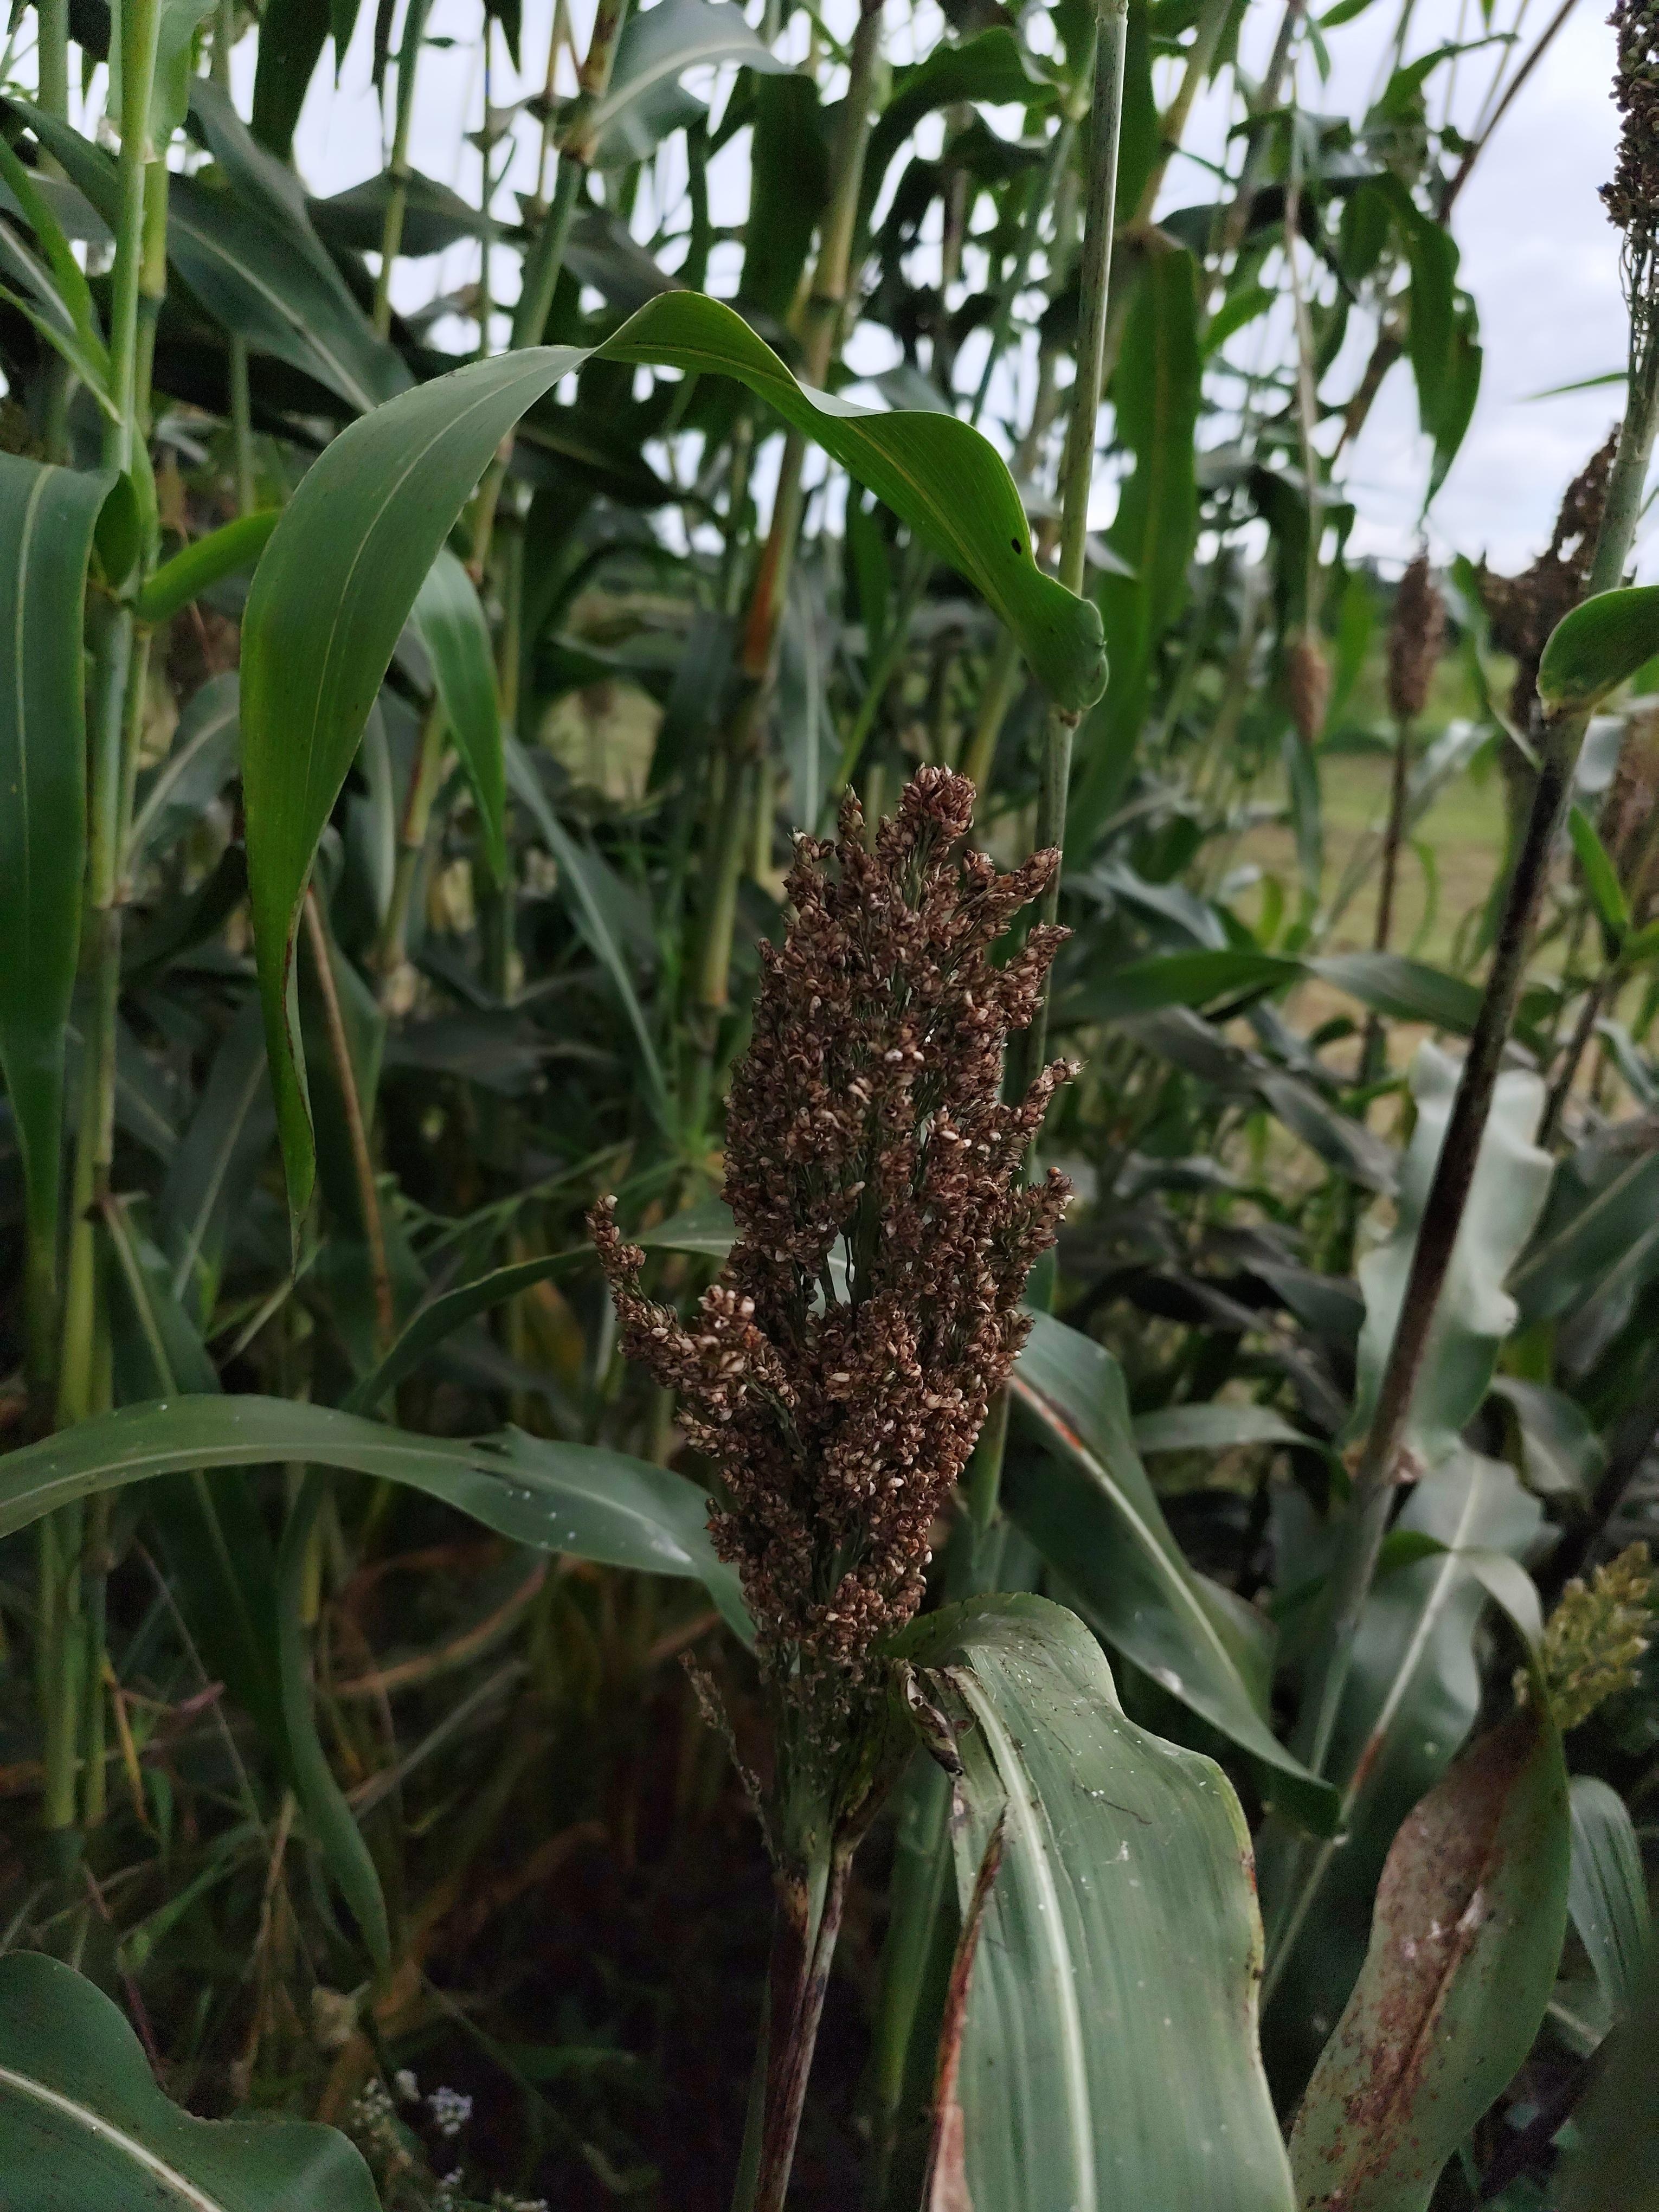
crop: sorghum
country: Tanzania
